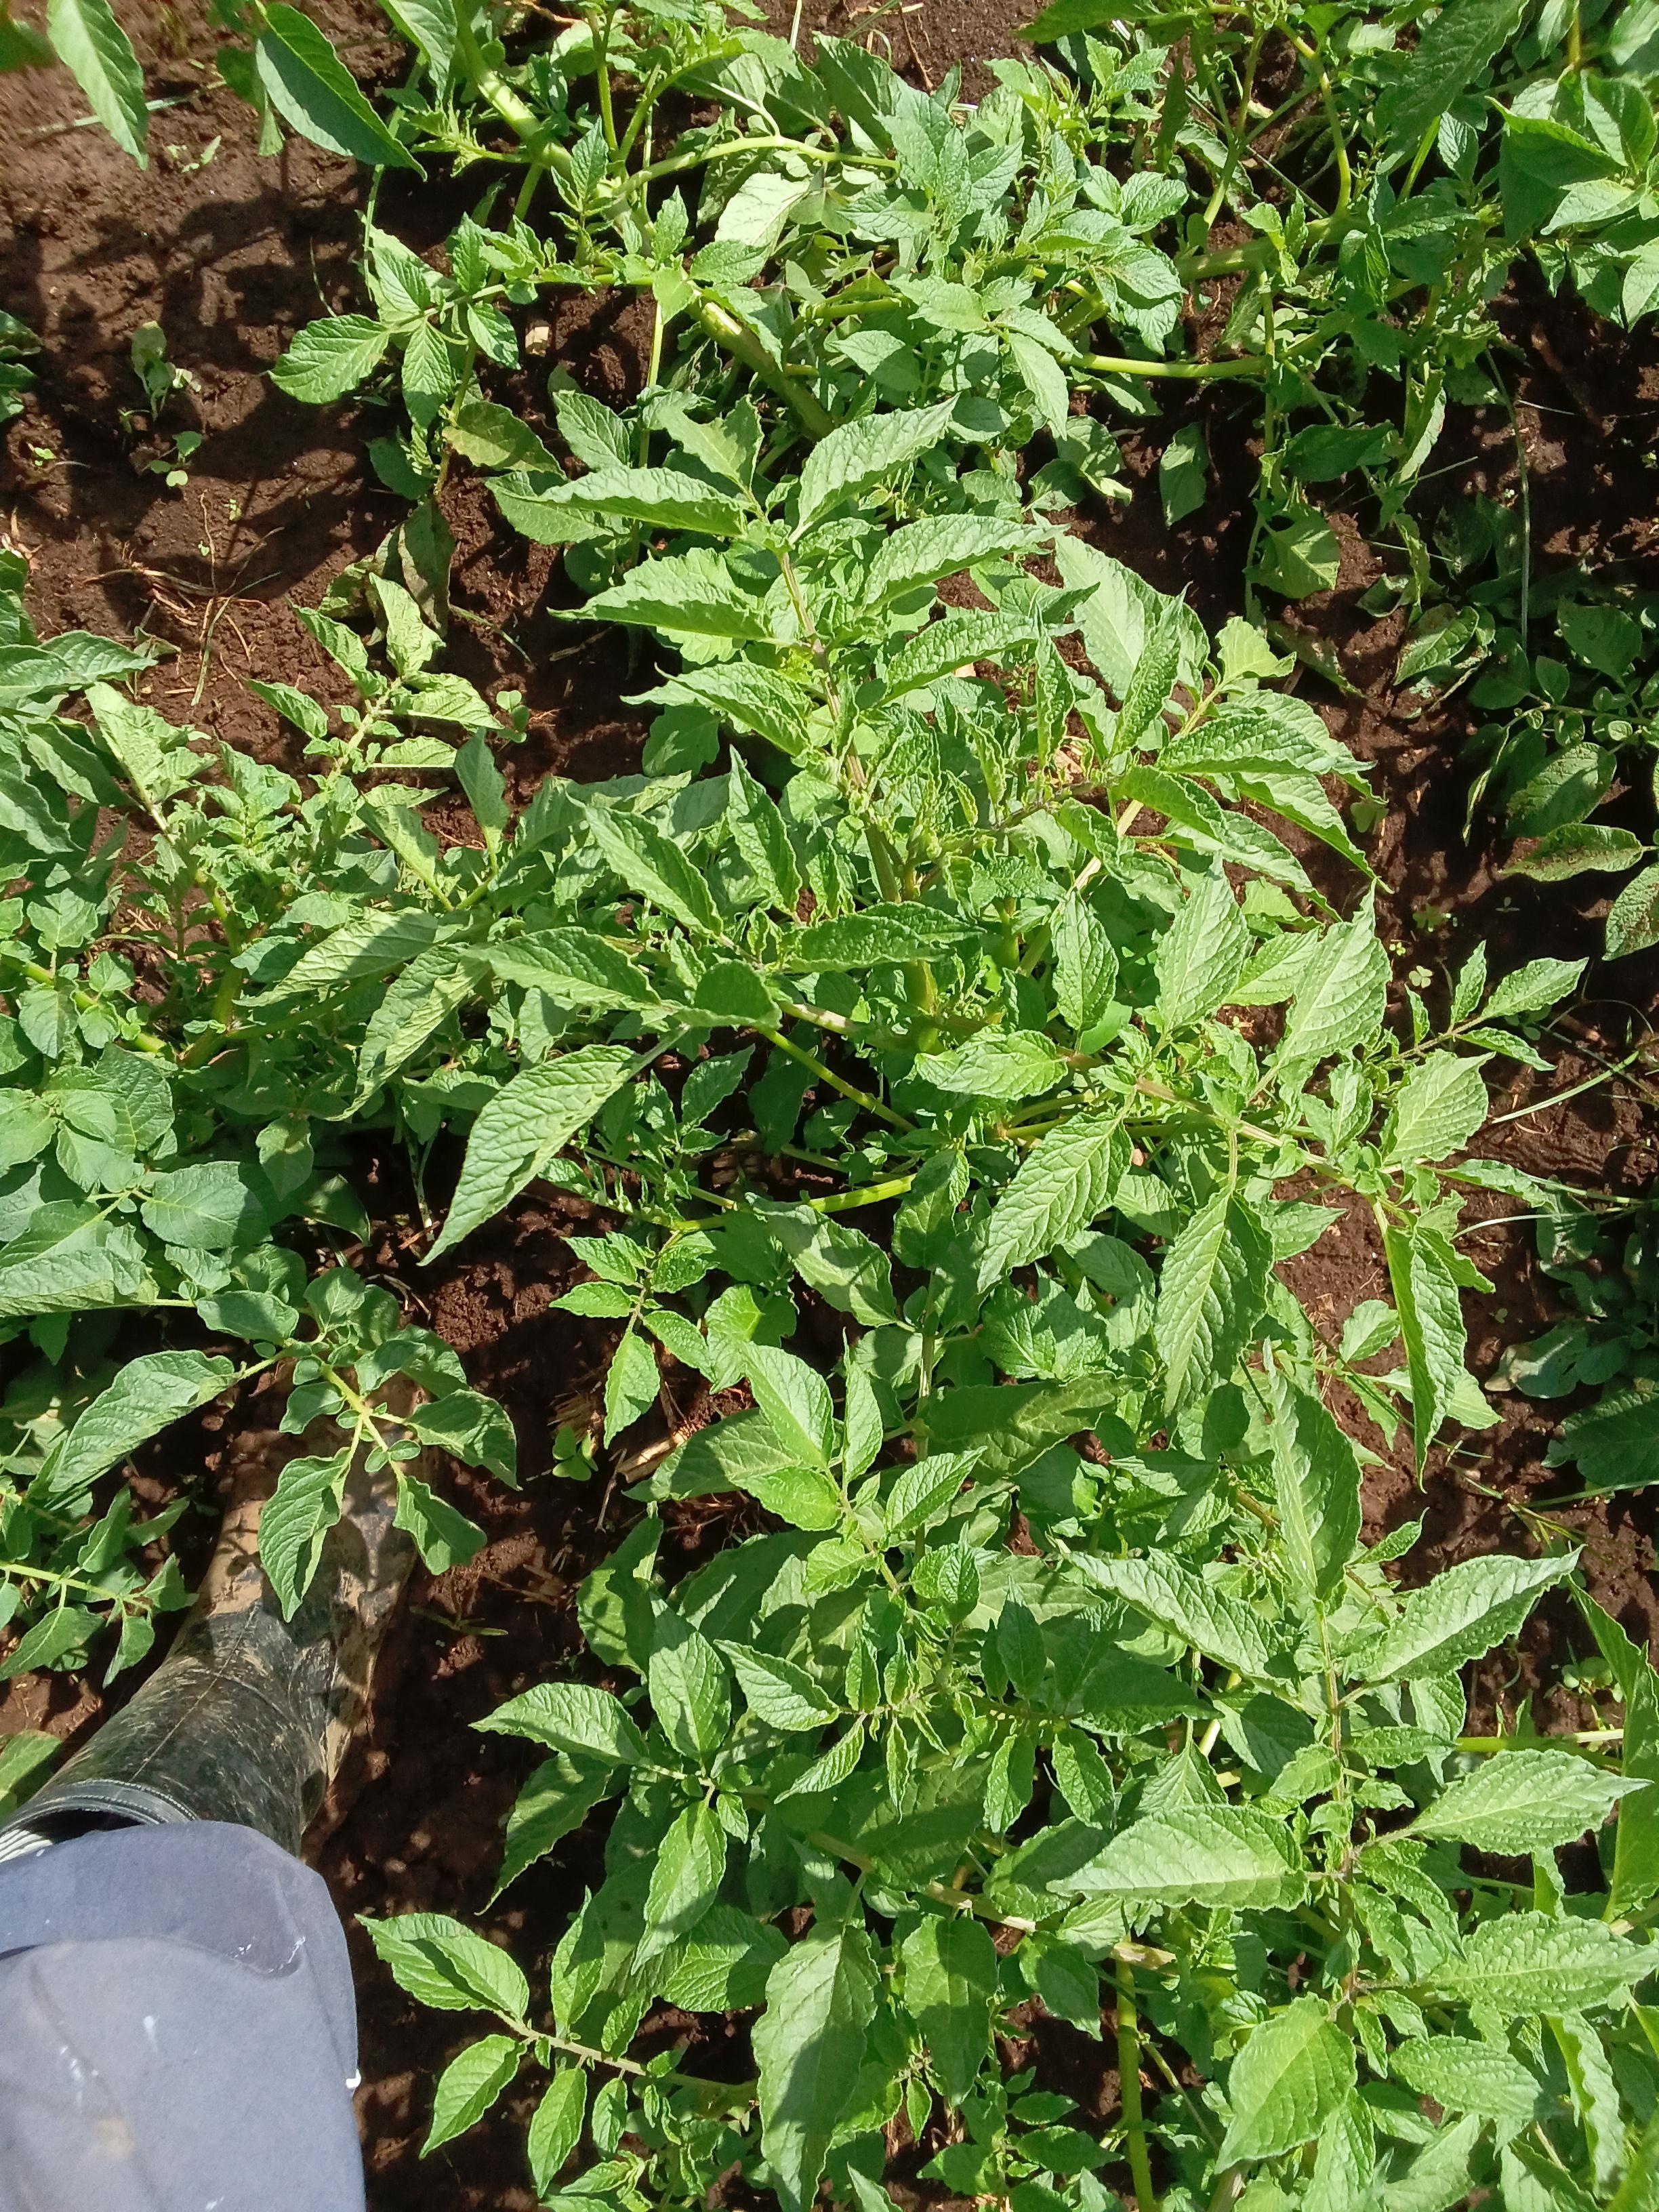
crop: potato
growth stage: vegetative
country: Kenya
